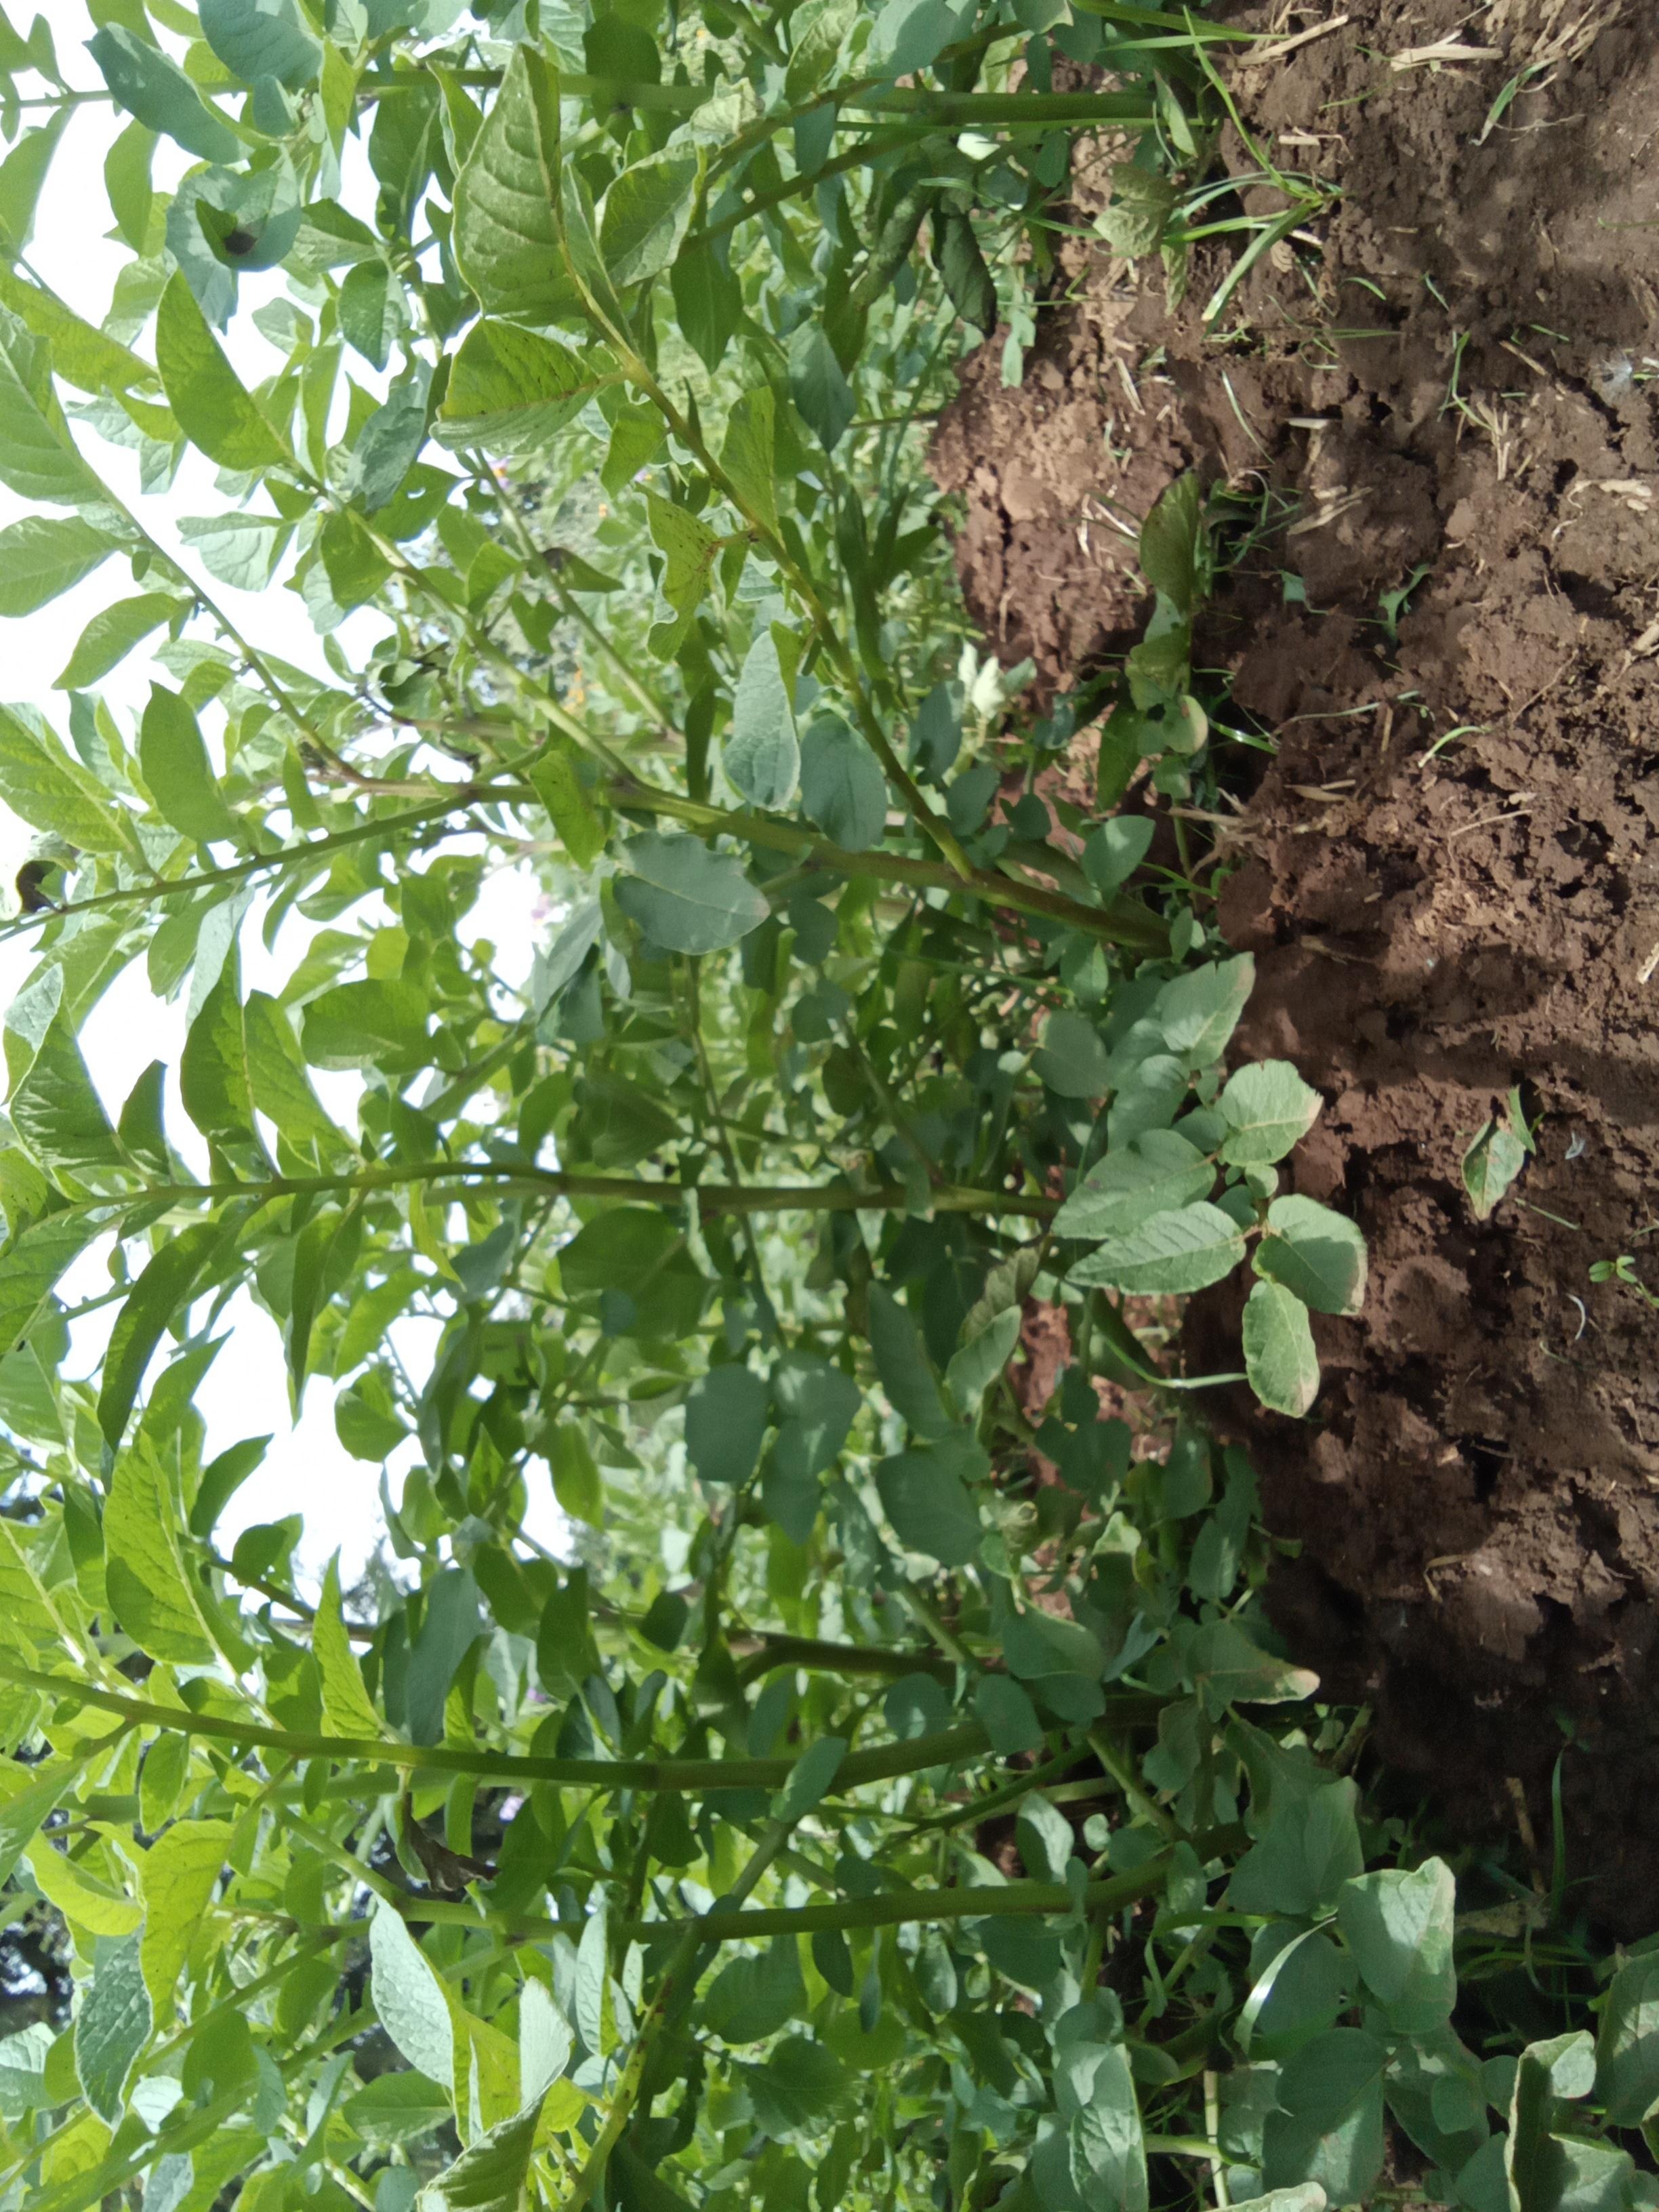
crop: potato
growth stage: flowering
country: Kenya
